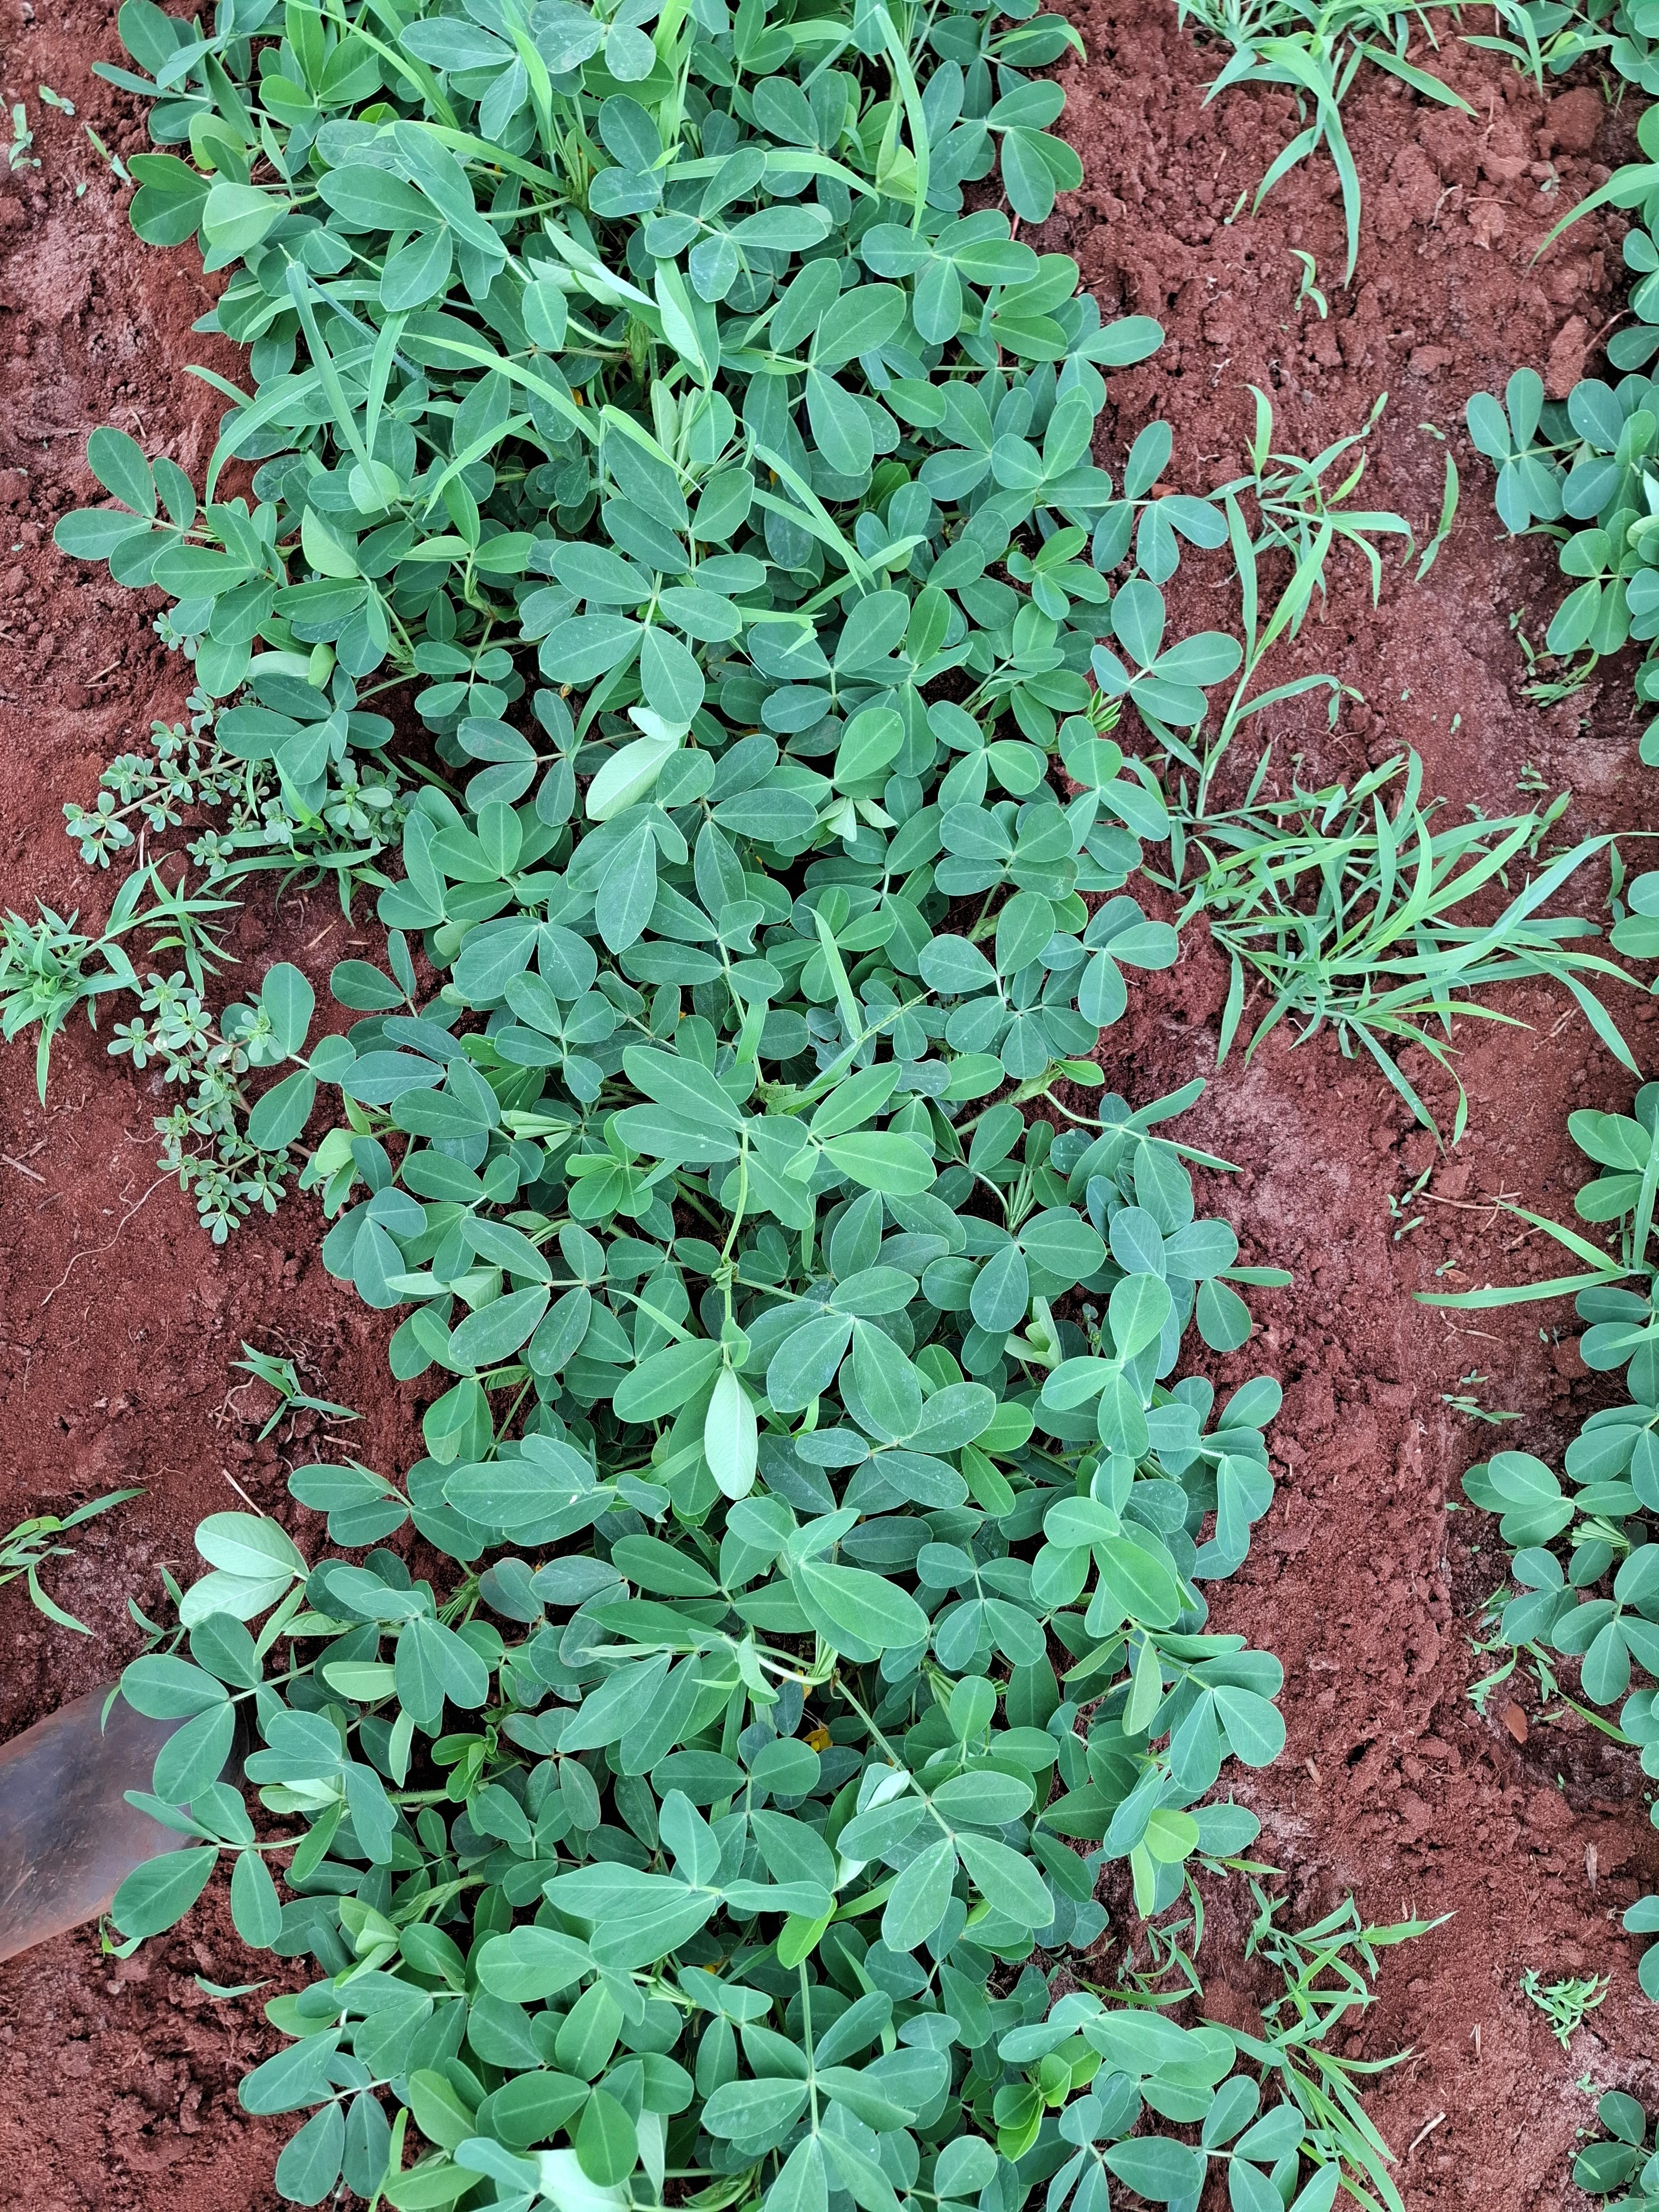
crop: groundnut
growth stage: flowering
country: Kenya
